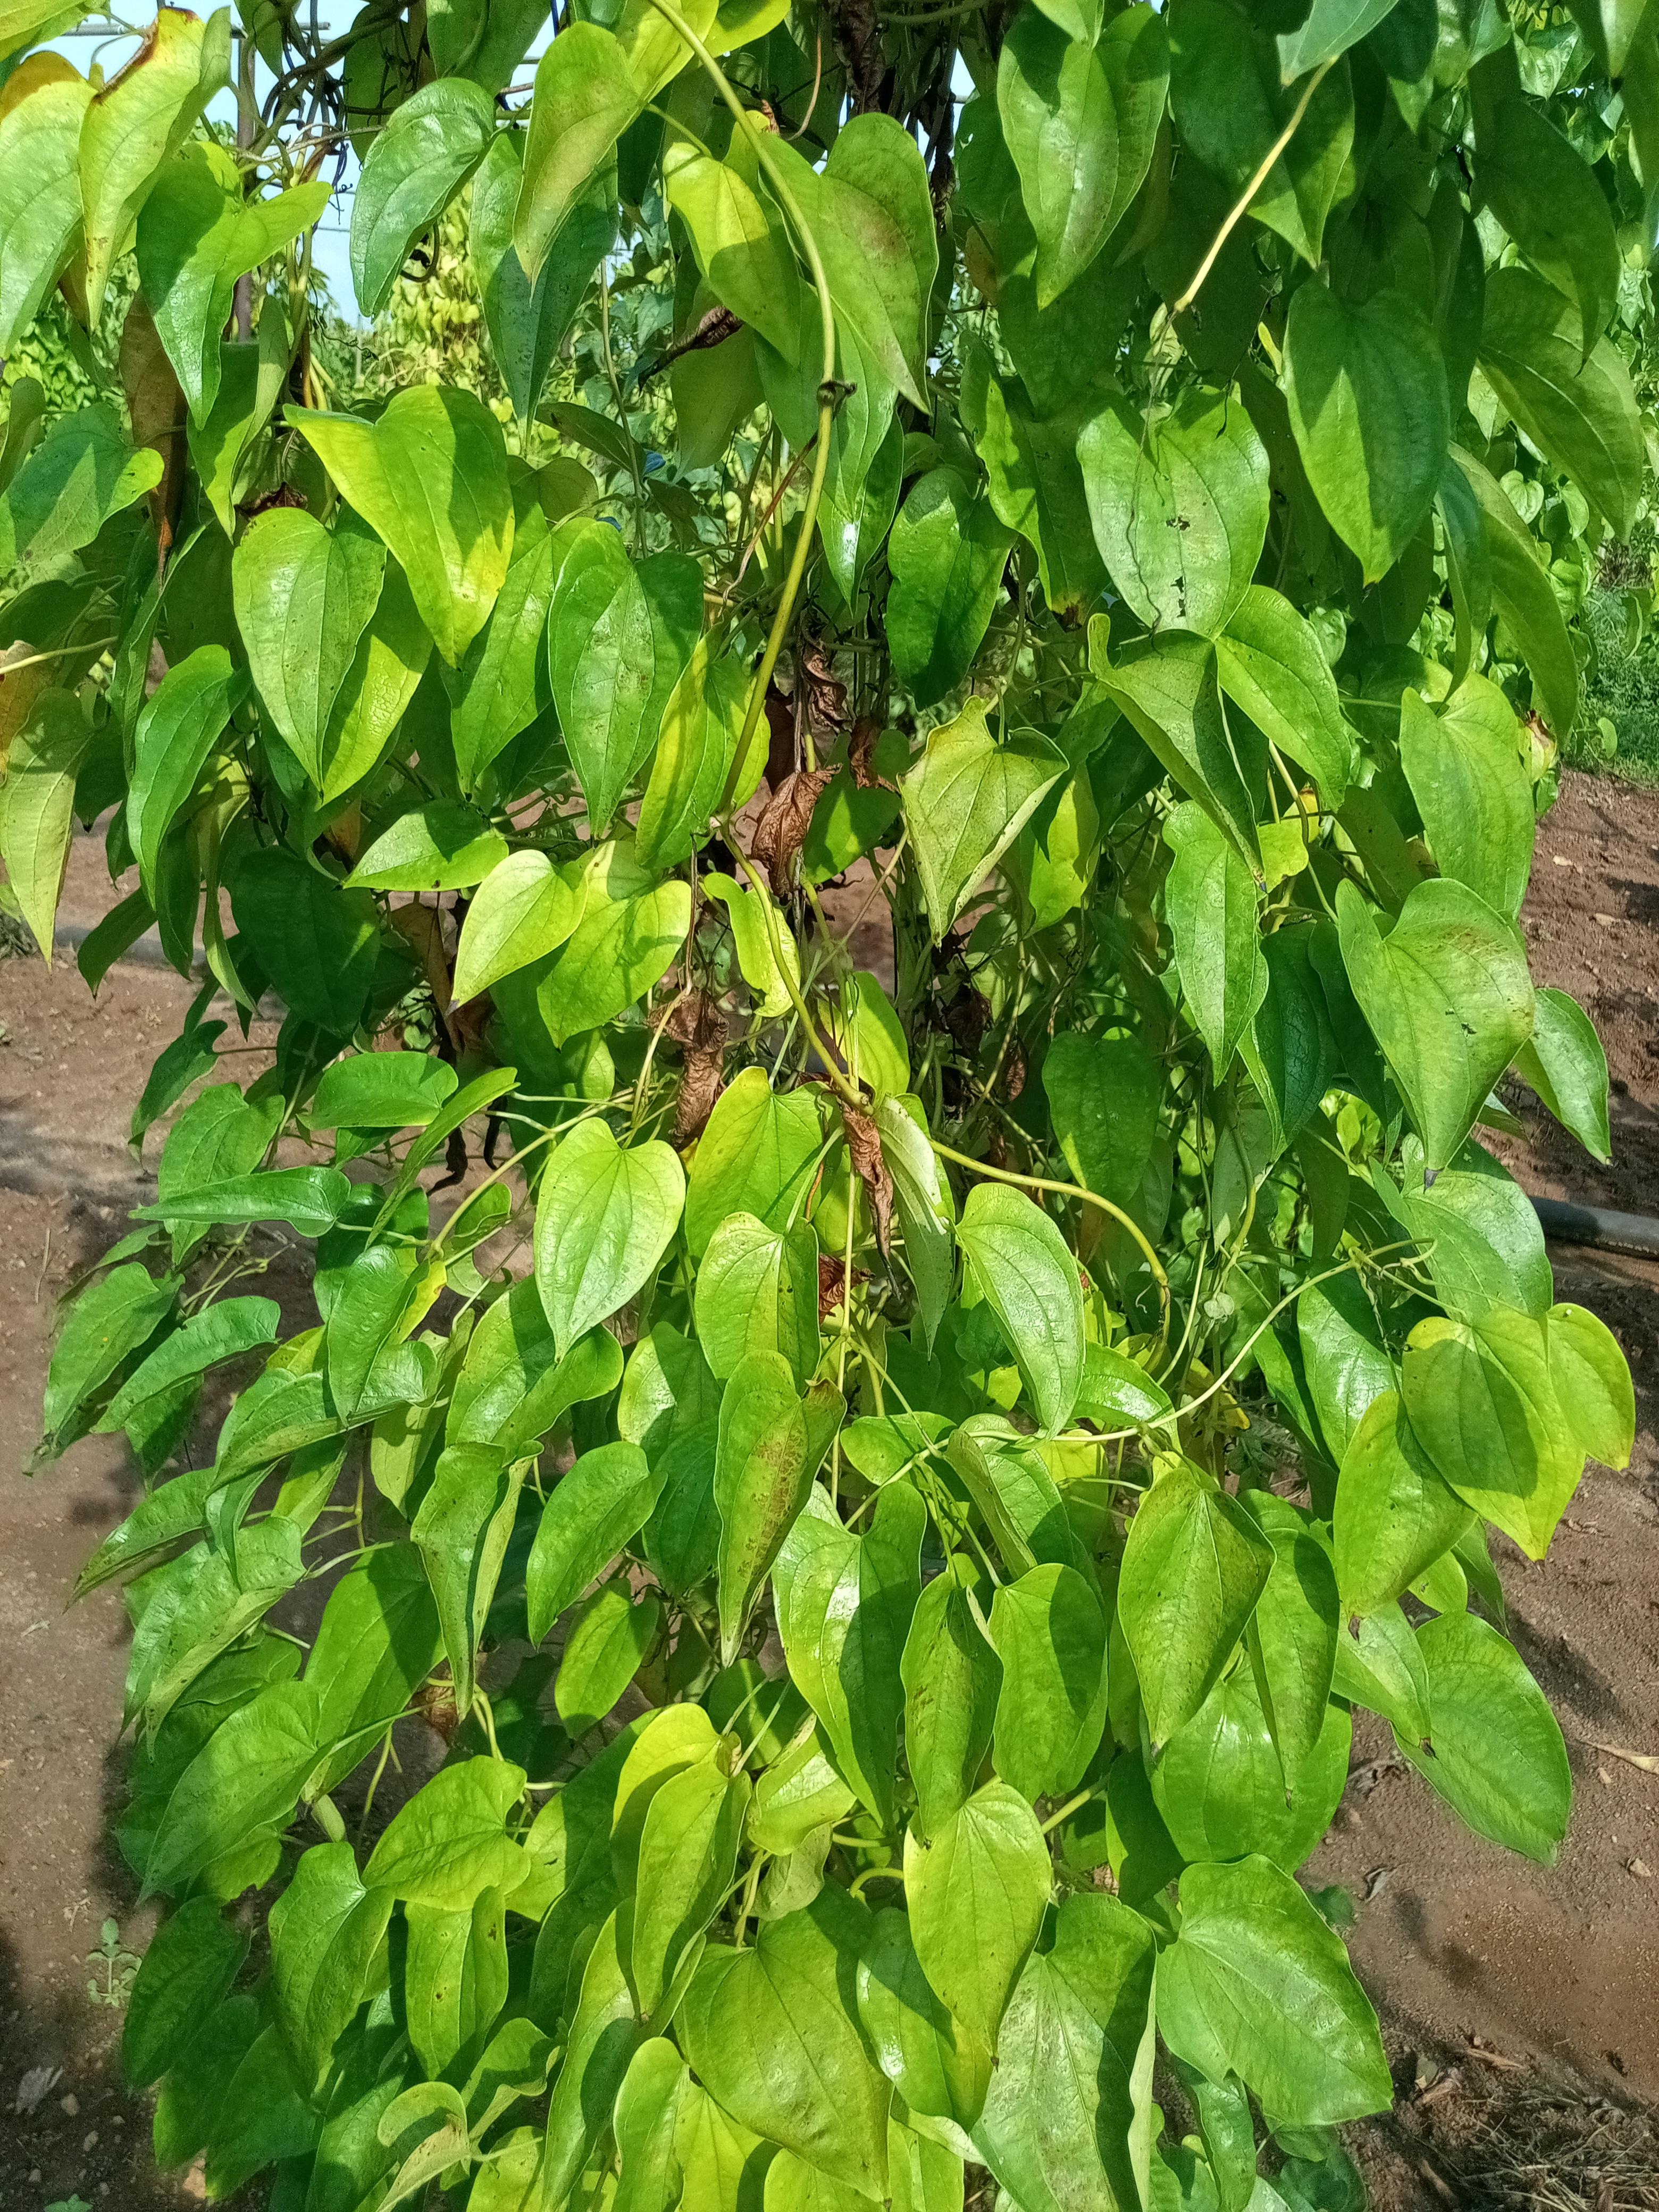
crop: yam
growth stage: maturity
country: Nigeria
